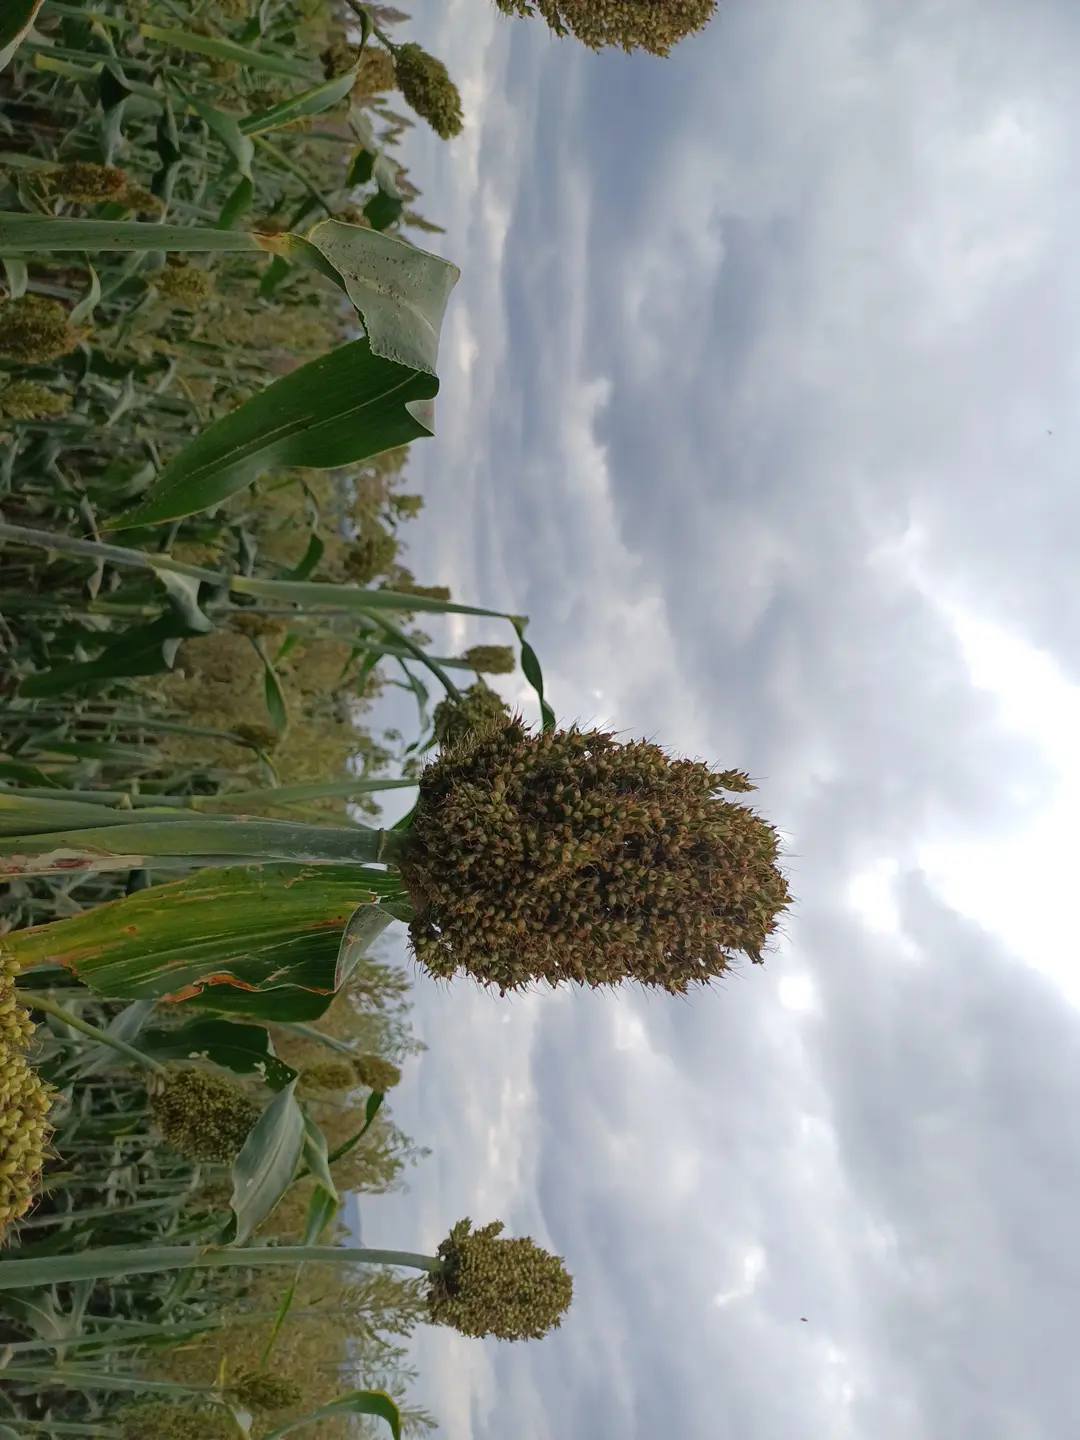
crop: sorghum
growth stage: filling grain
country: Kenya
